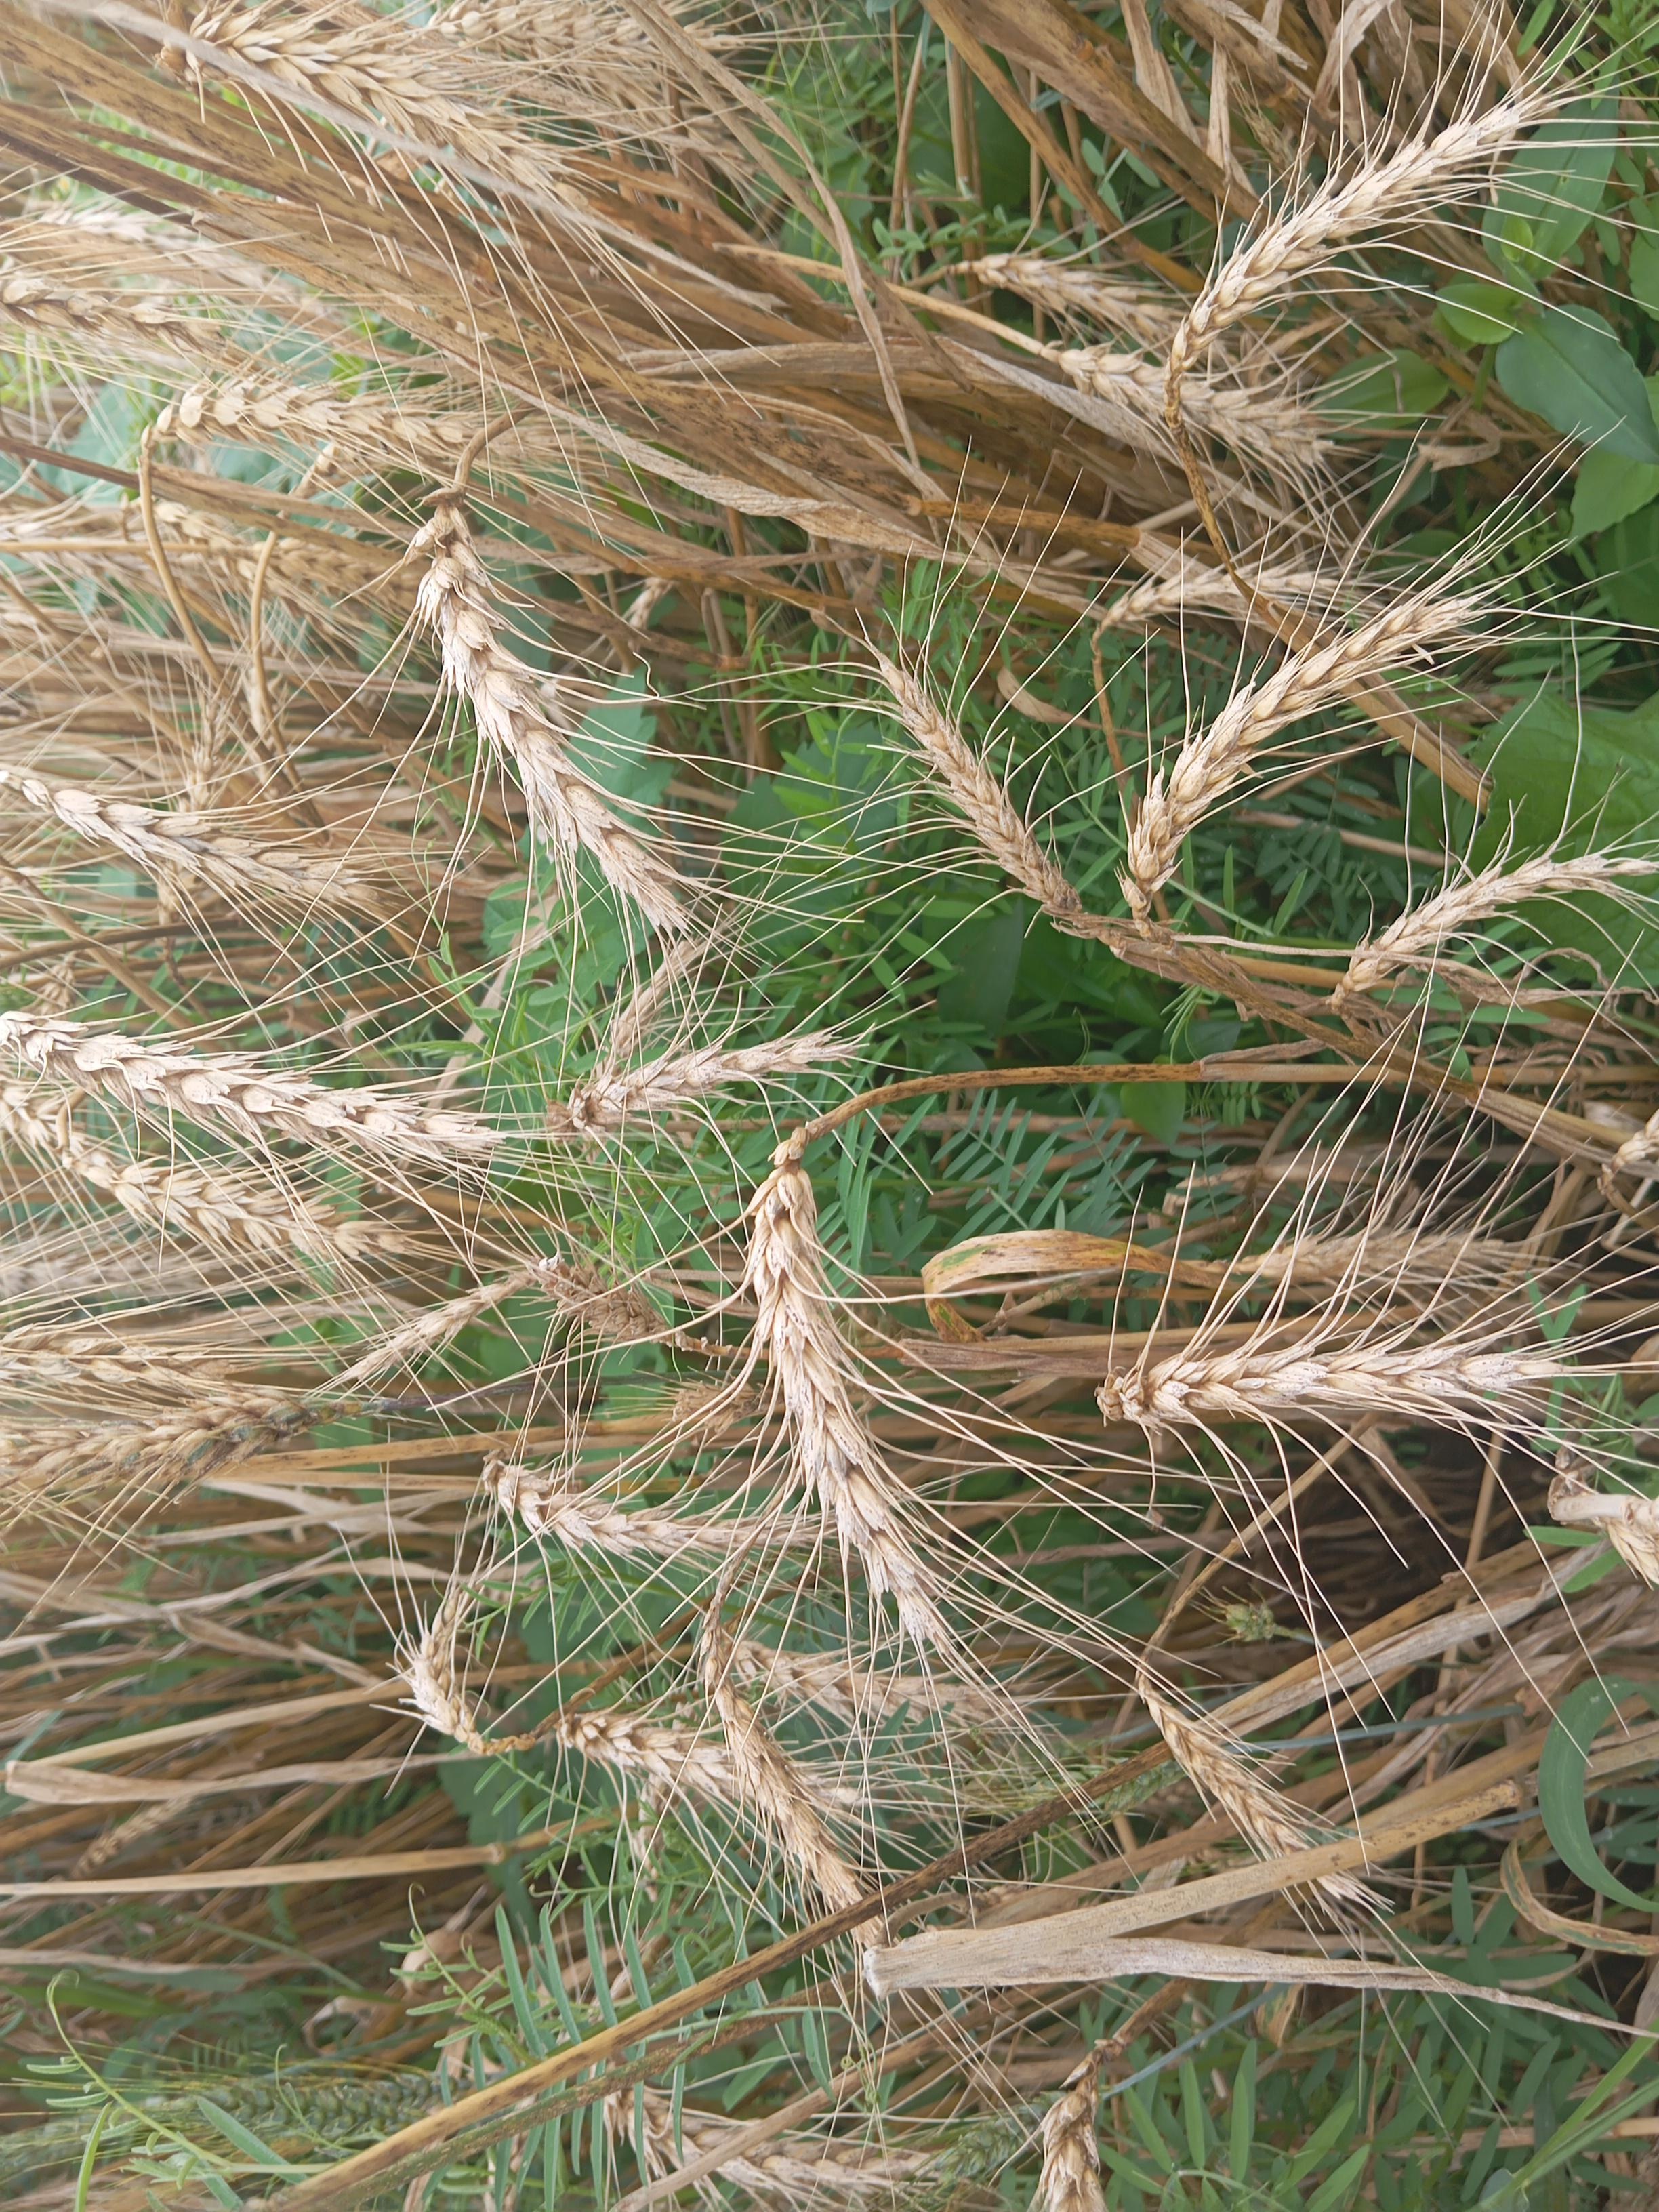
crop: wheat
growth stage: maturity
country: Kenya
